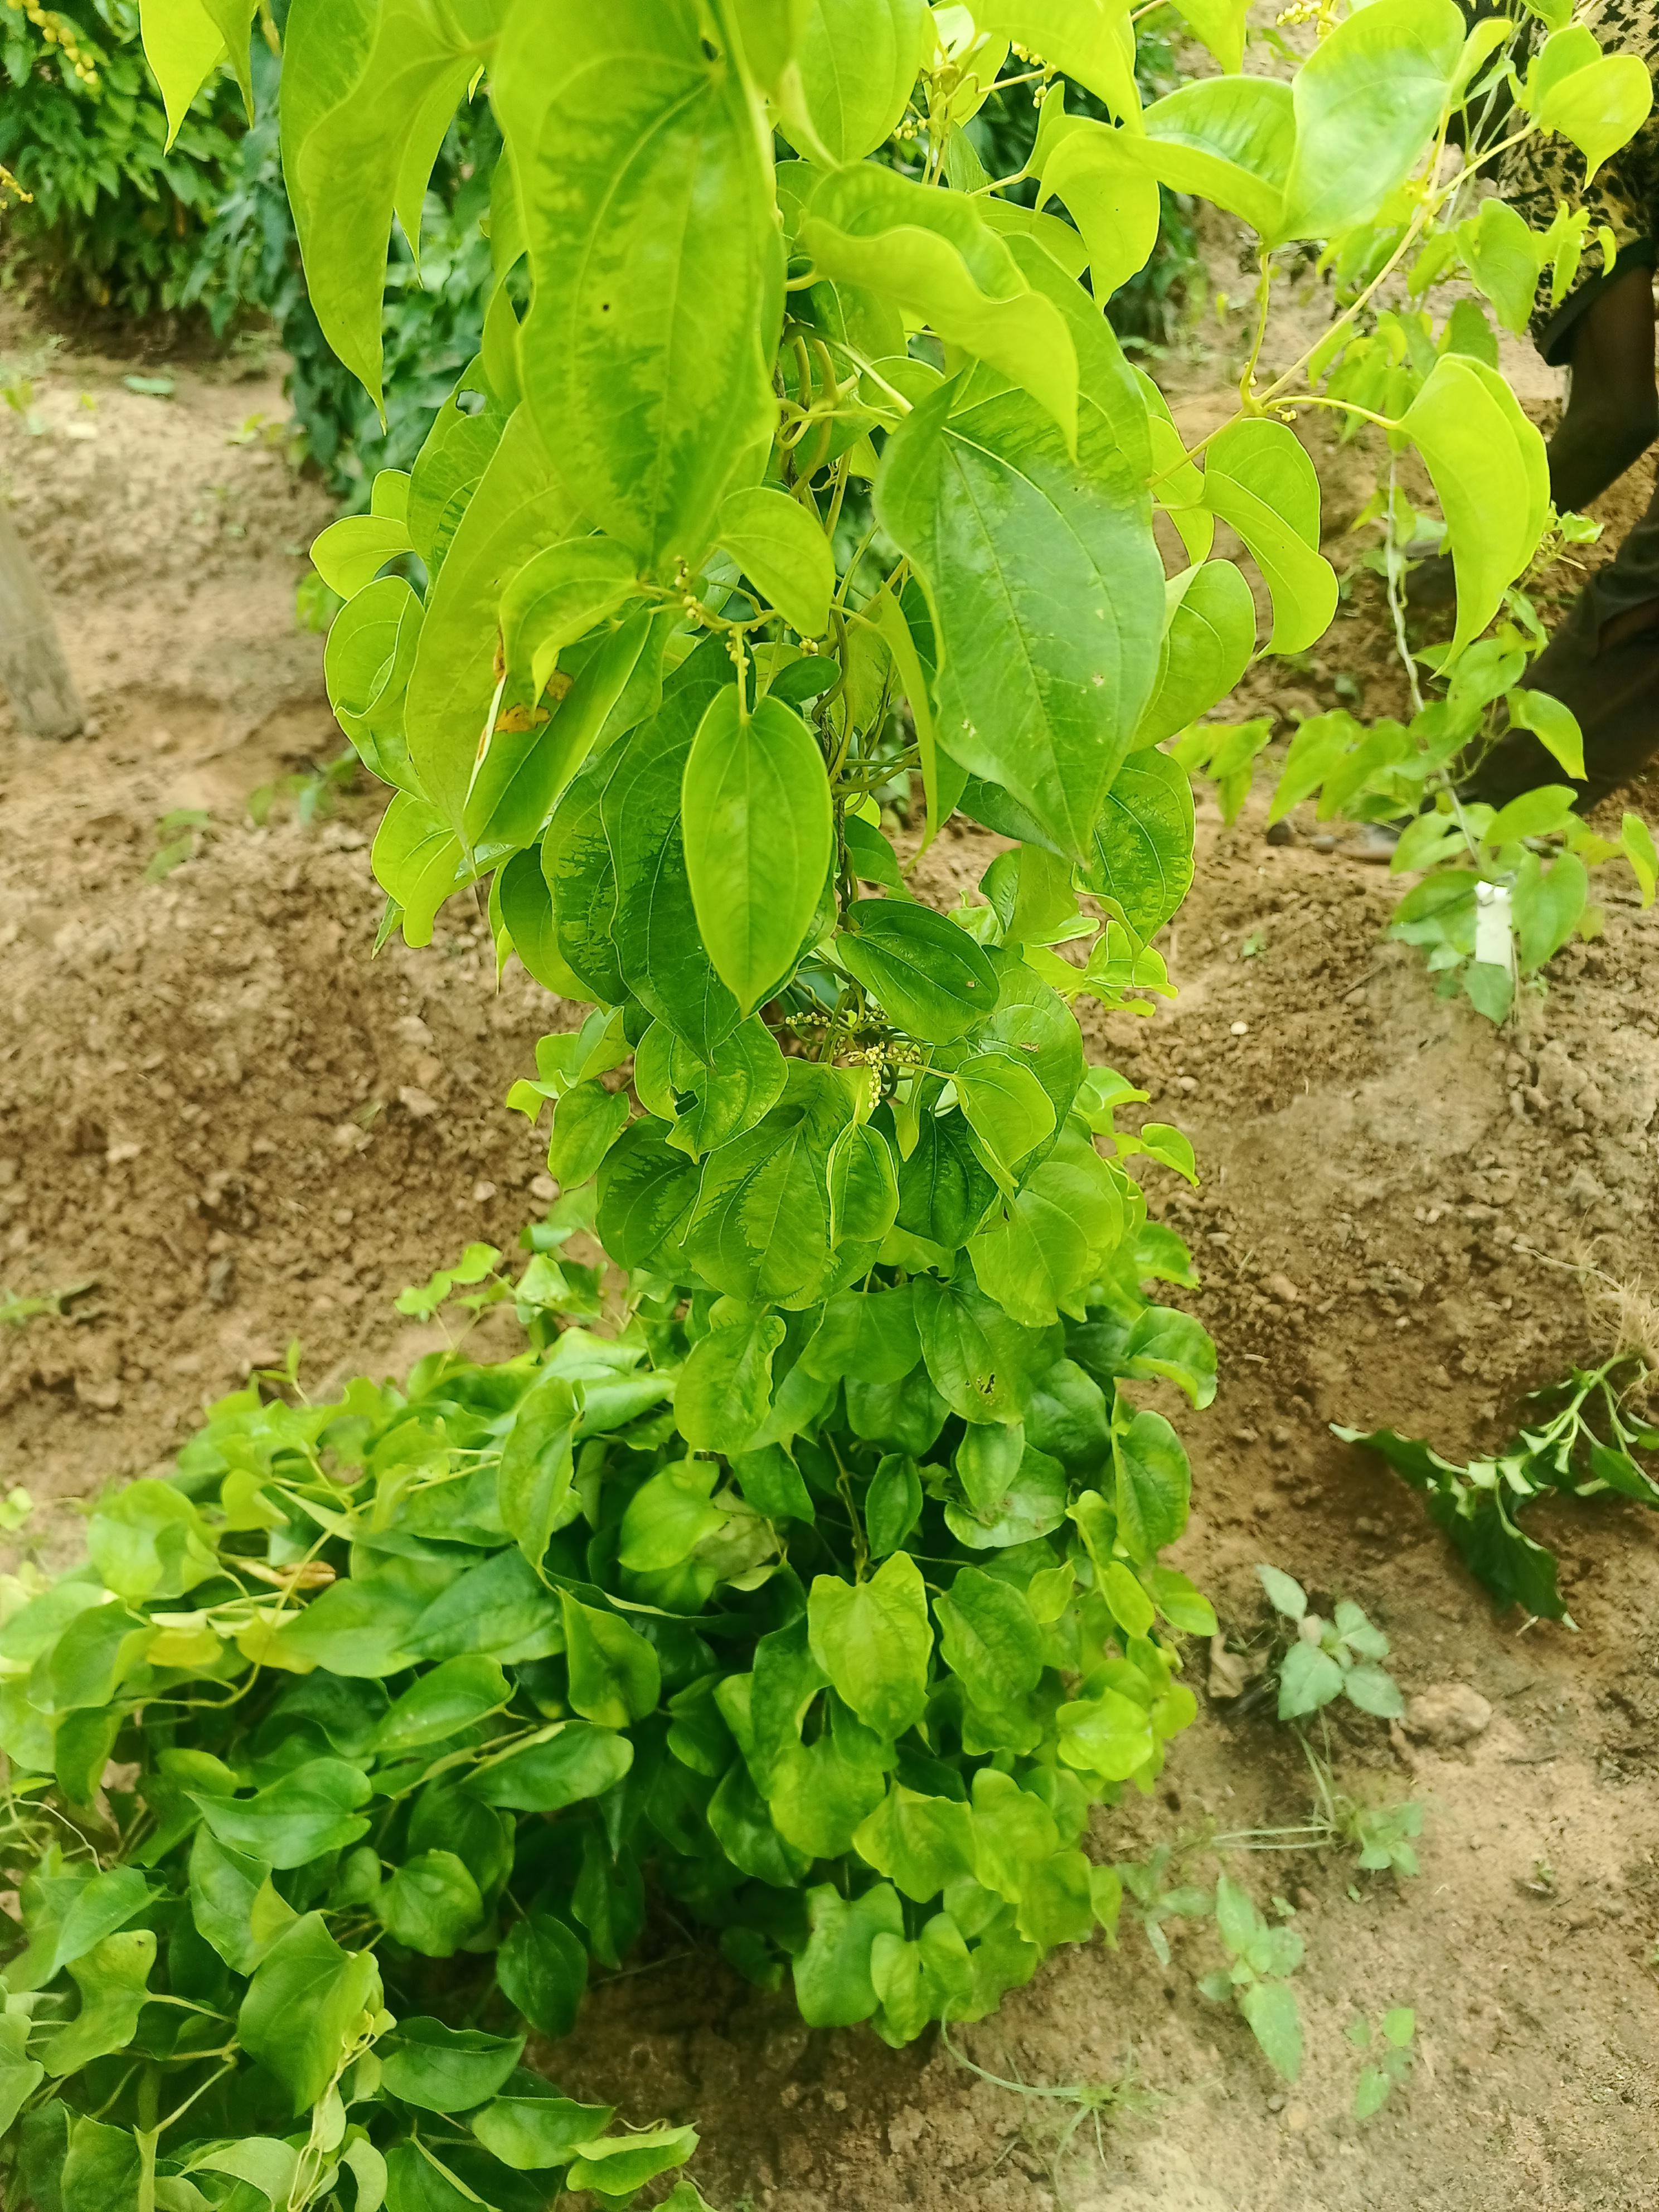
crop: yam
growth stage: vegetative
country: Nigeria
